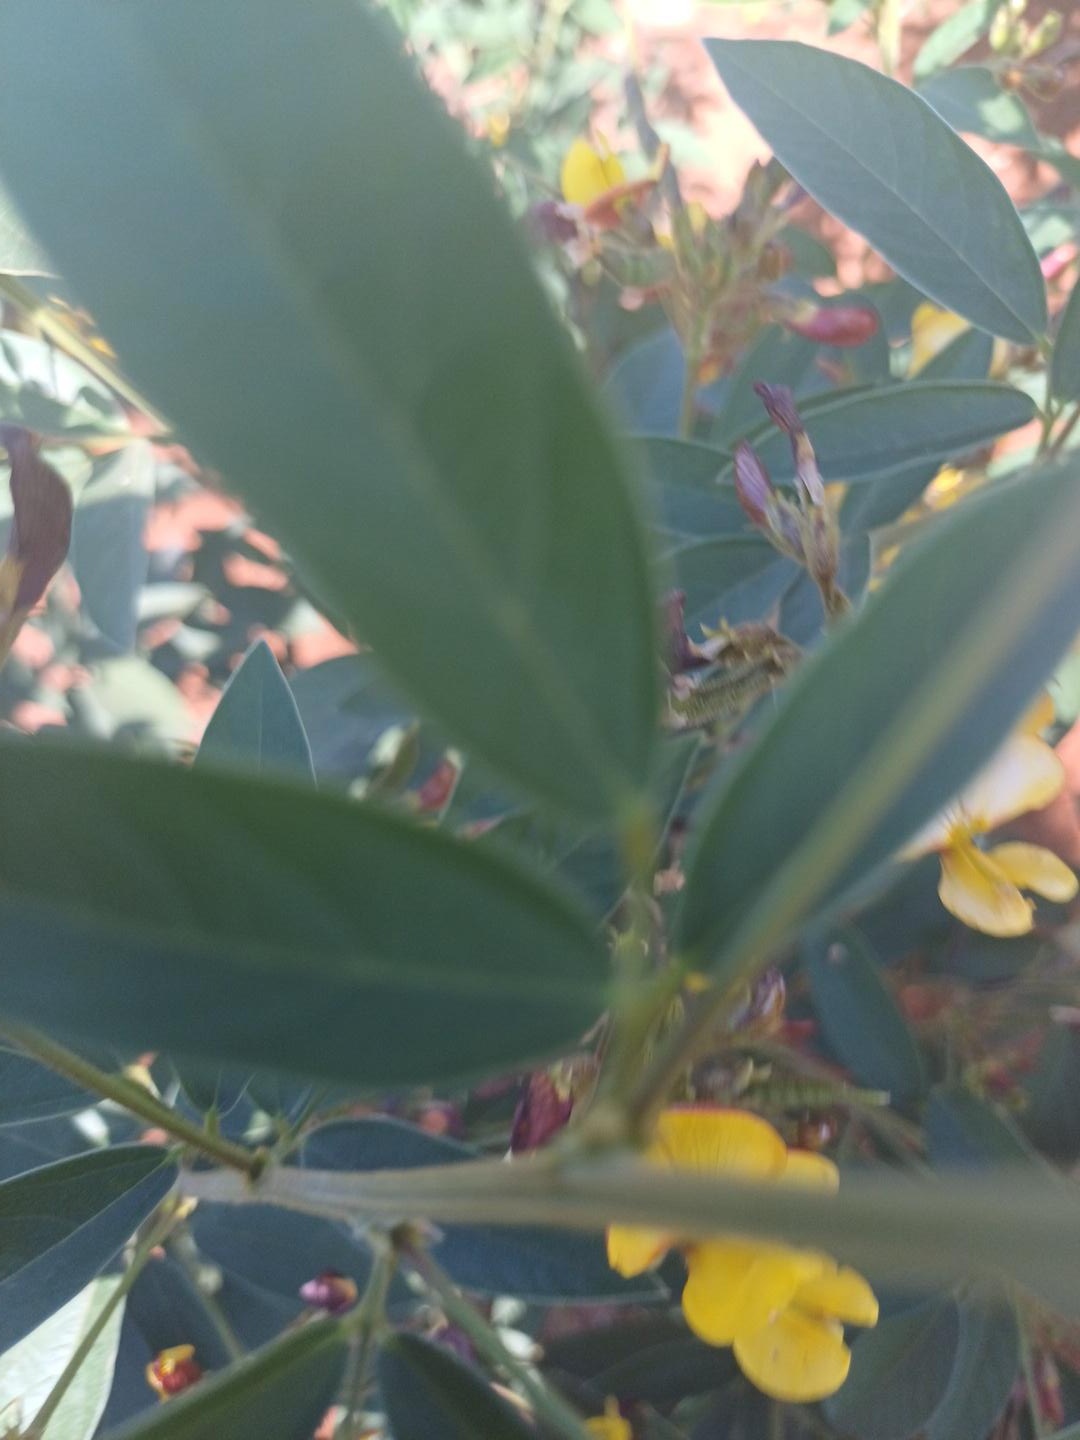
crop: pigeonpea
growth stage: development pod
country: Kenya
